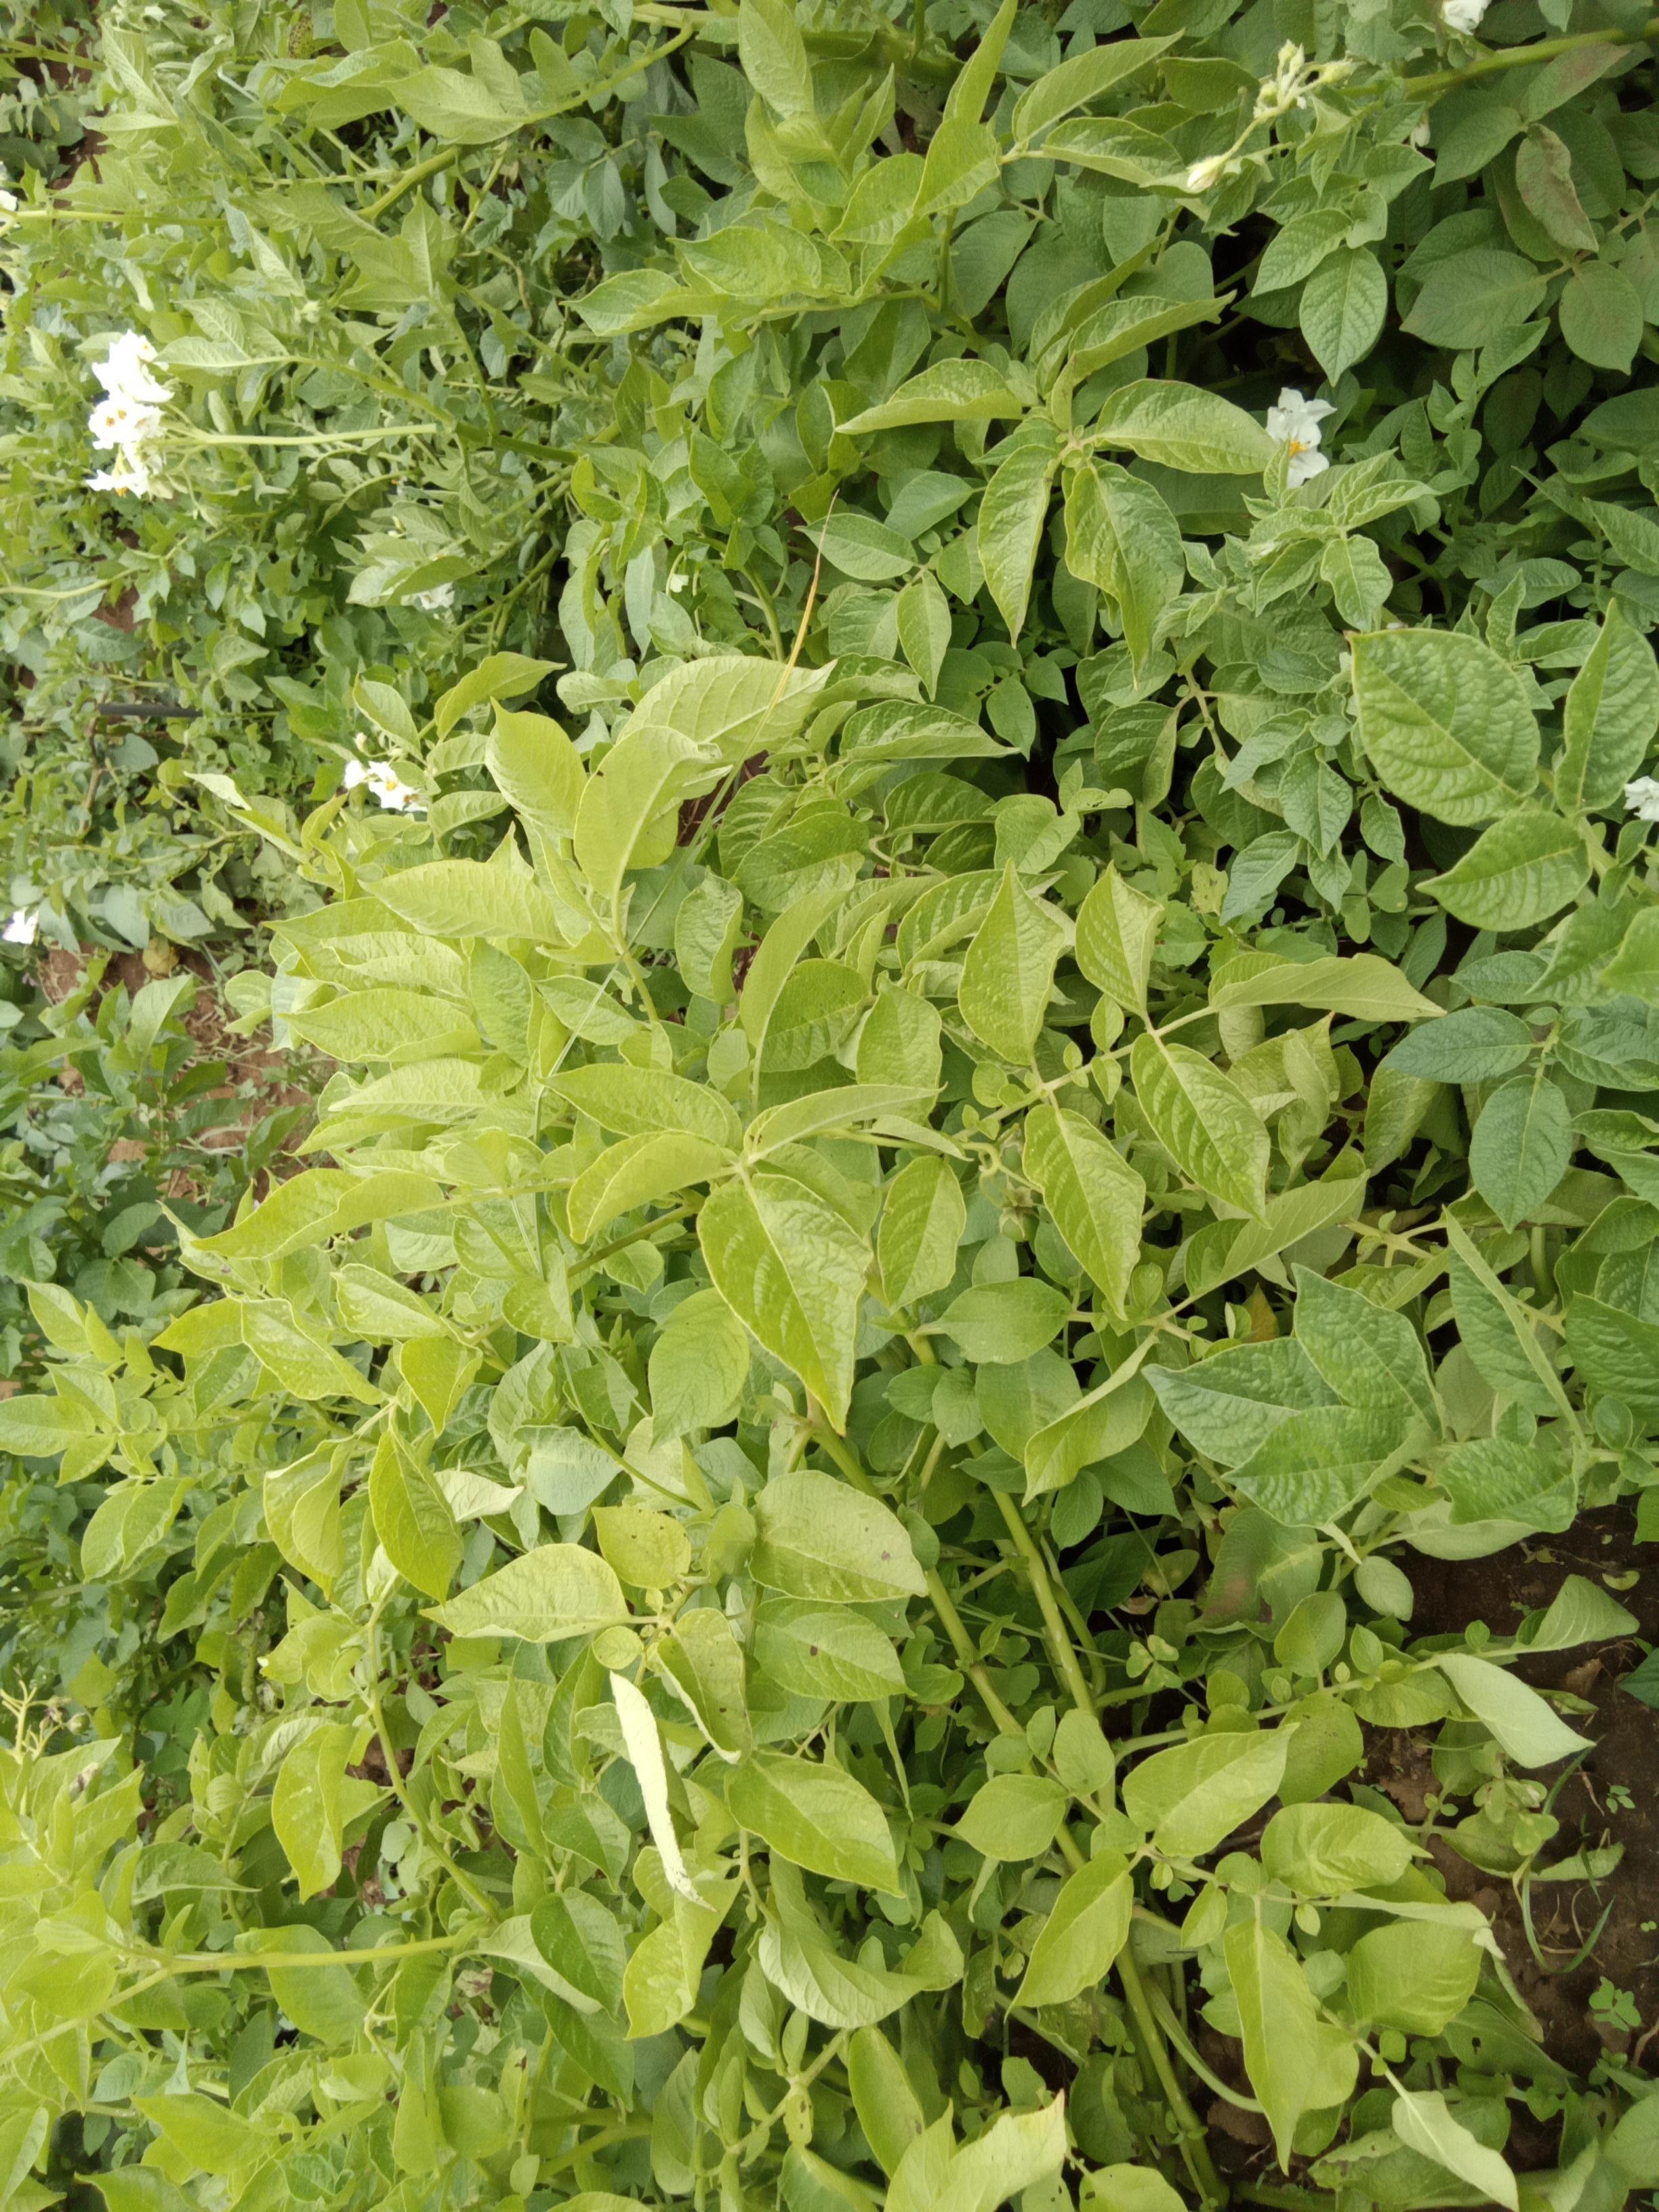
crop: potato
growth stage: vegetative
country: Kenya
